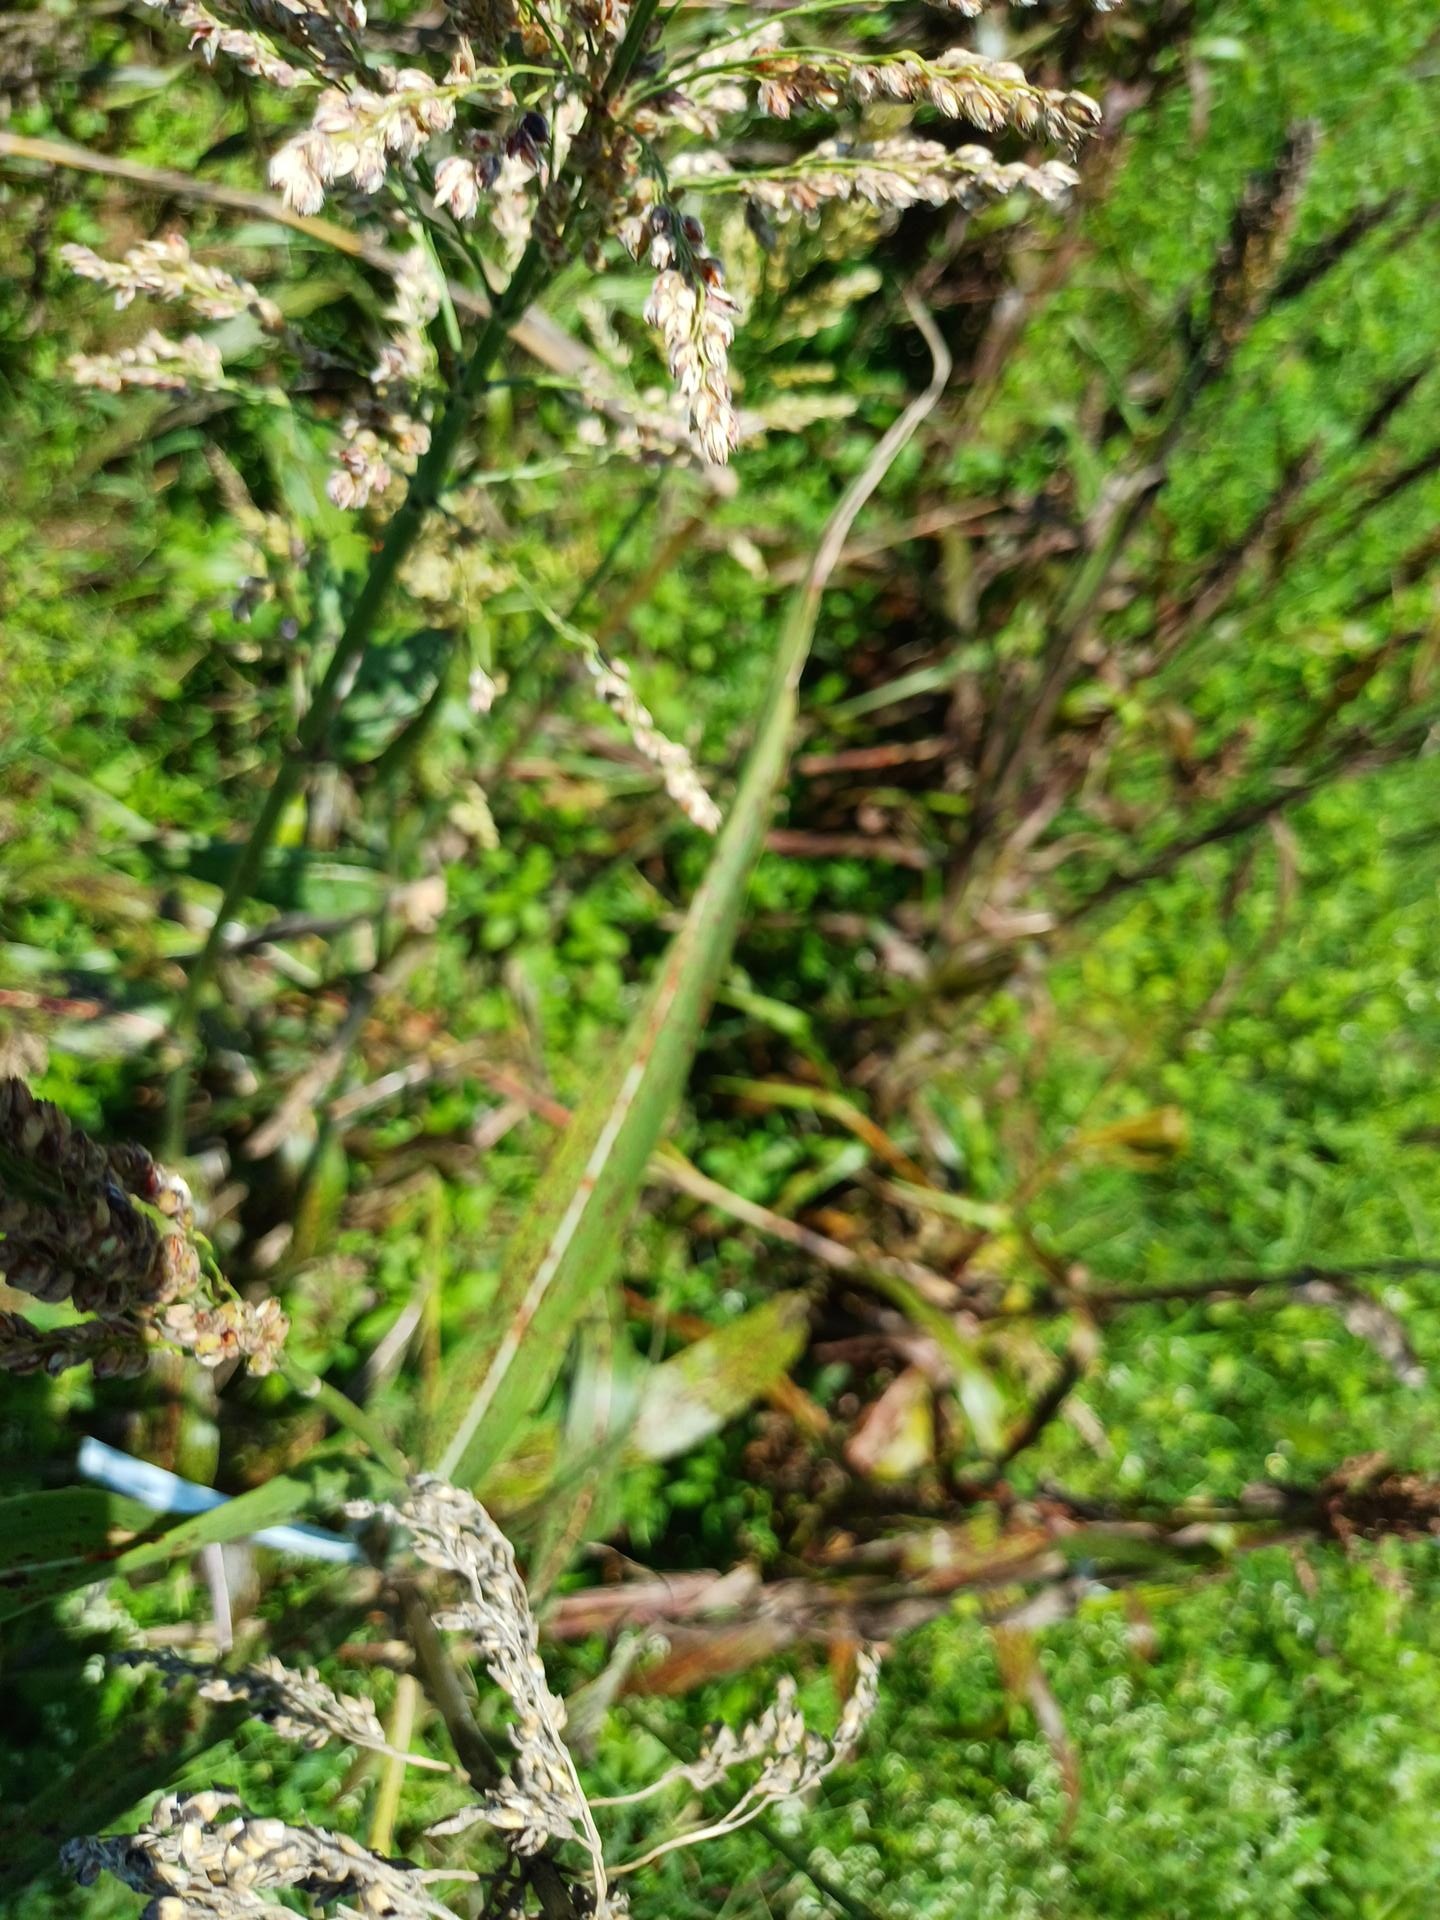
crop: sorghum
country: Kenya
